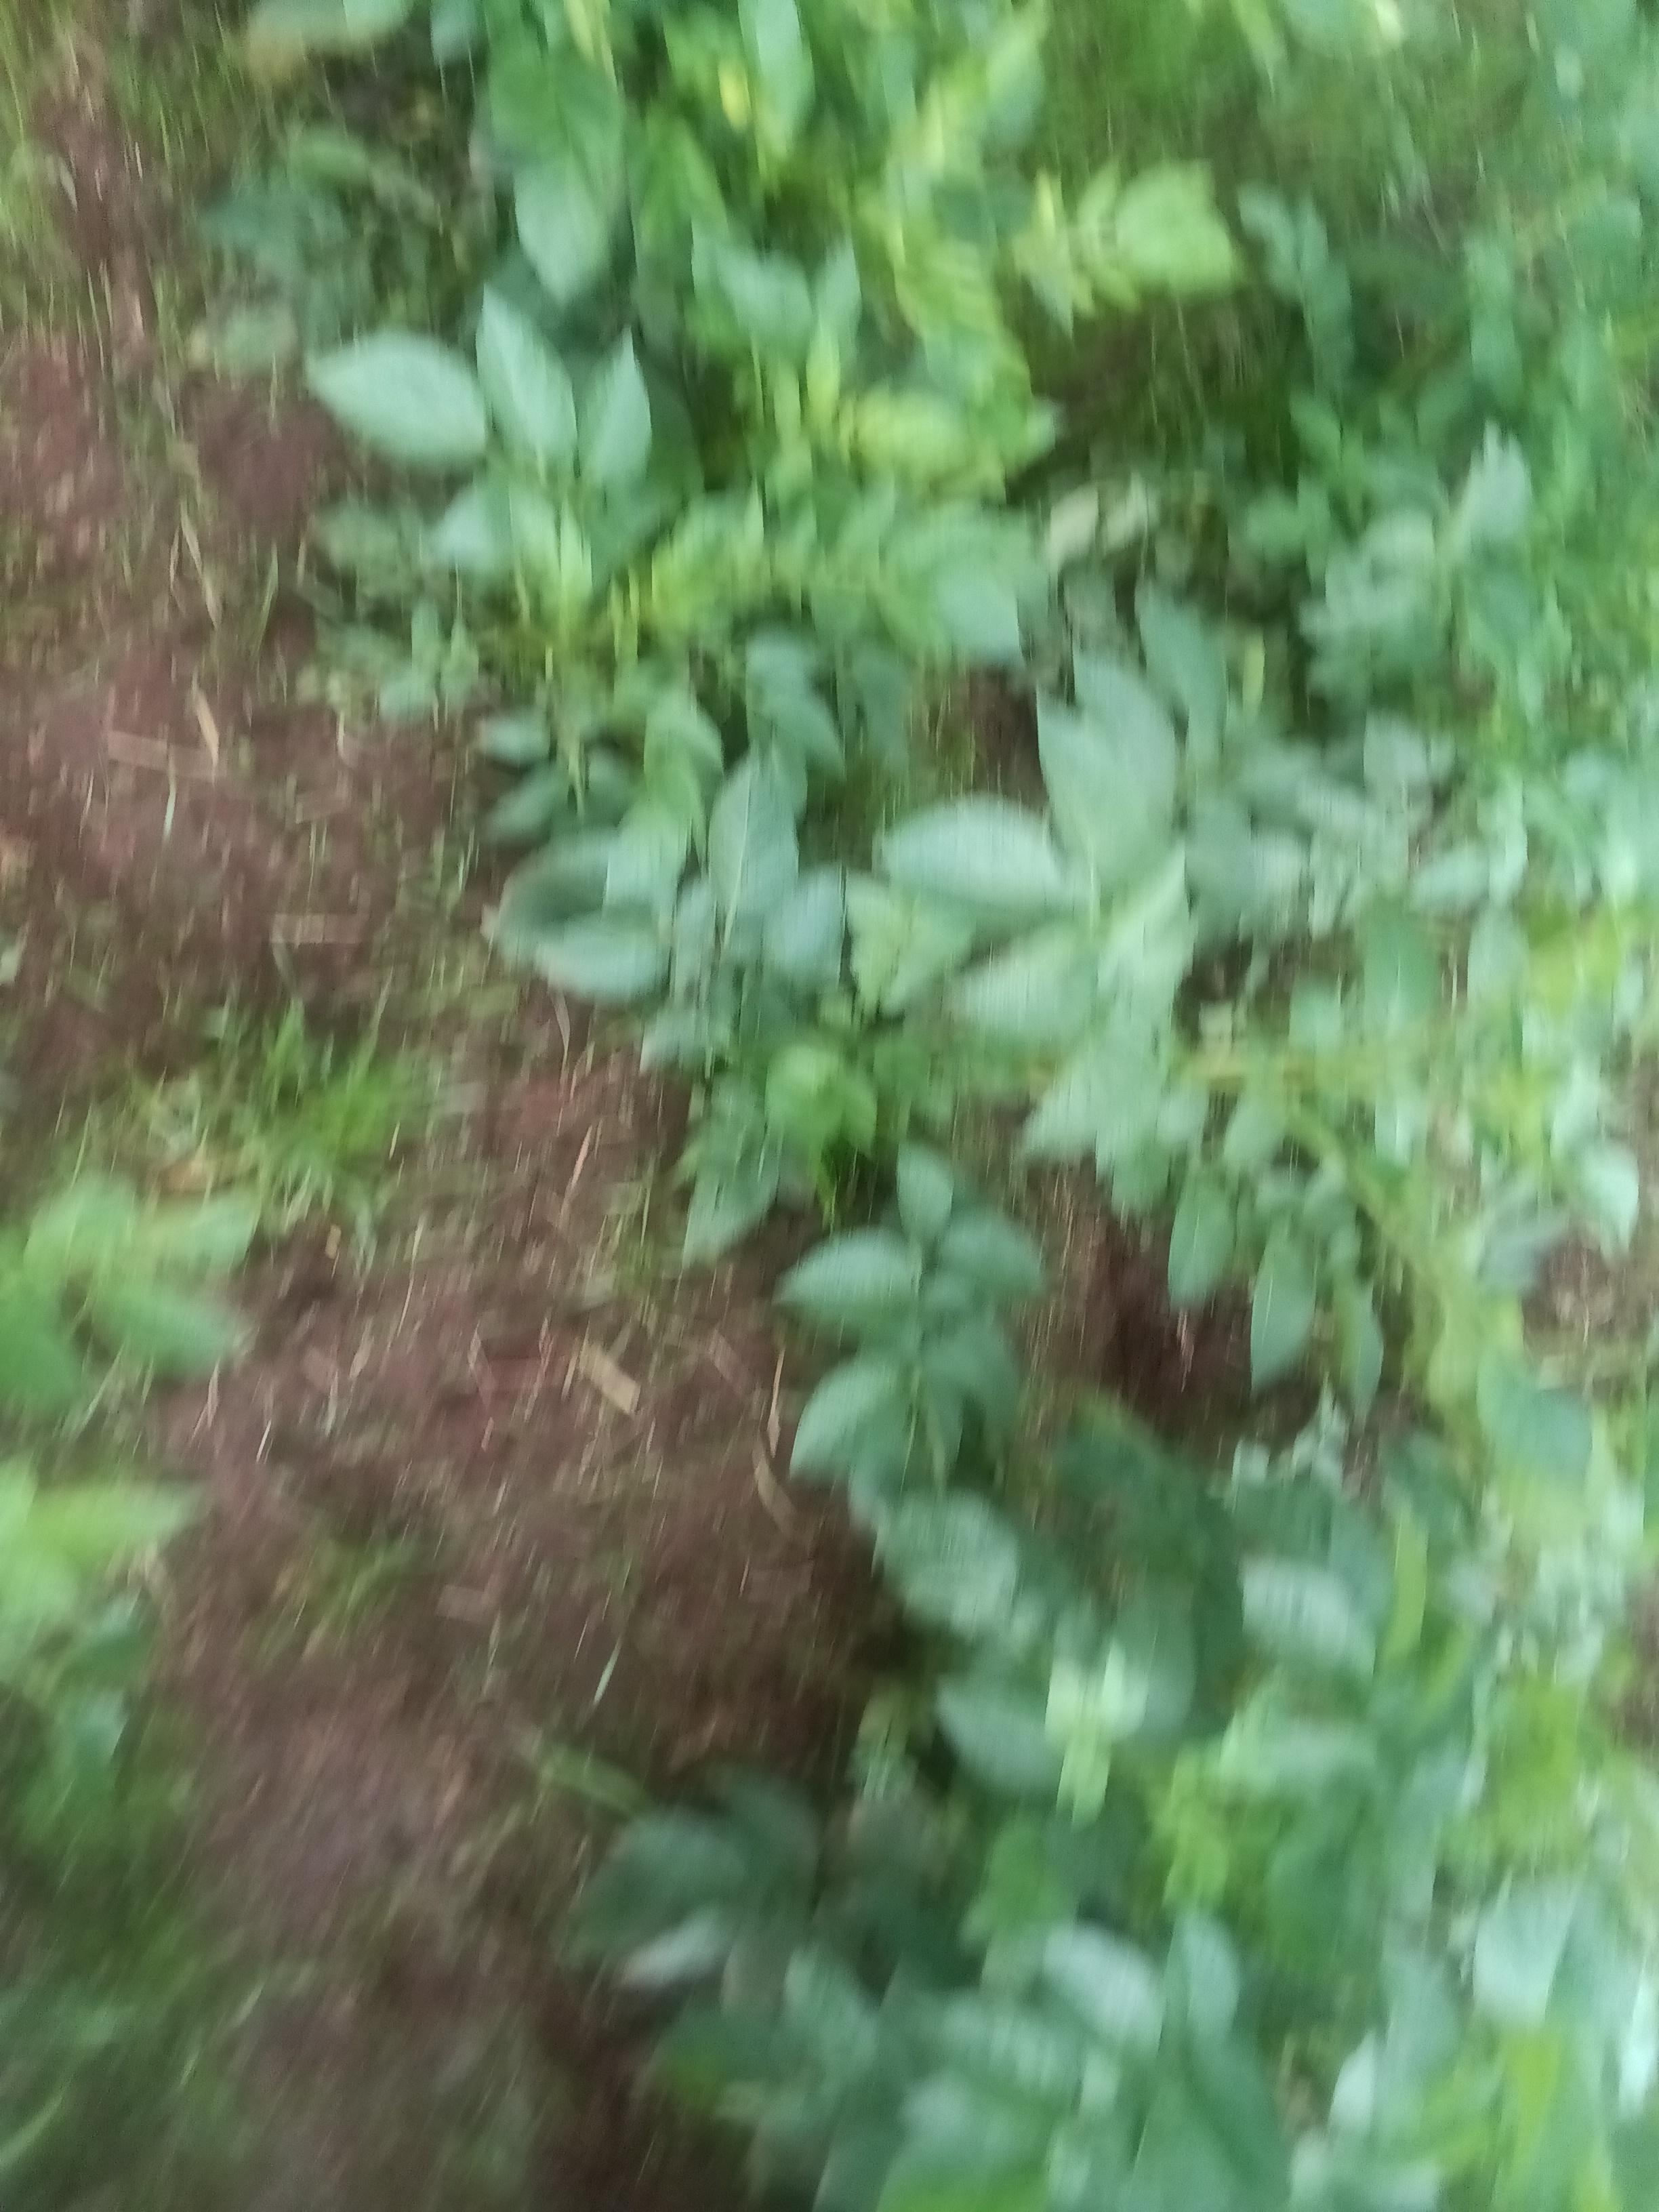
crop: potato
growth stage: vegetative
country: Kenya
